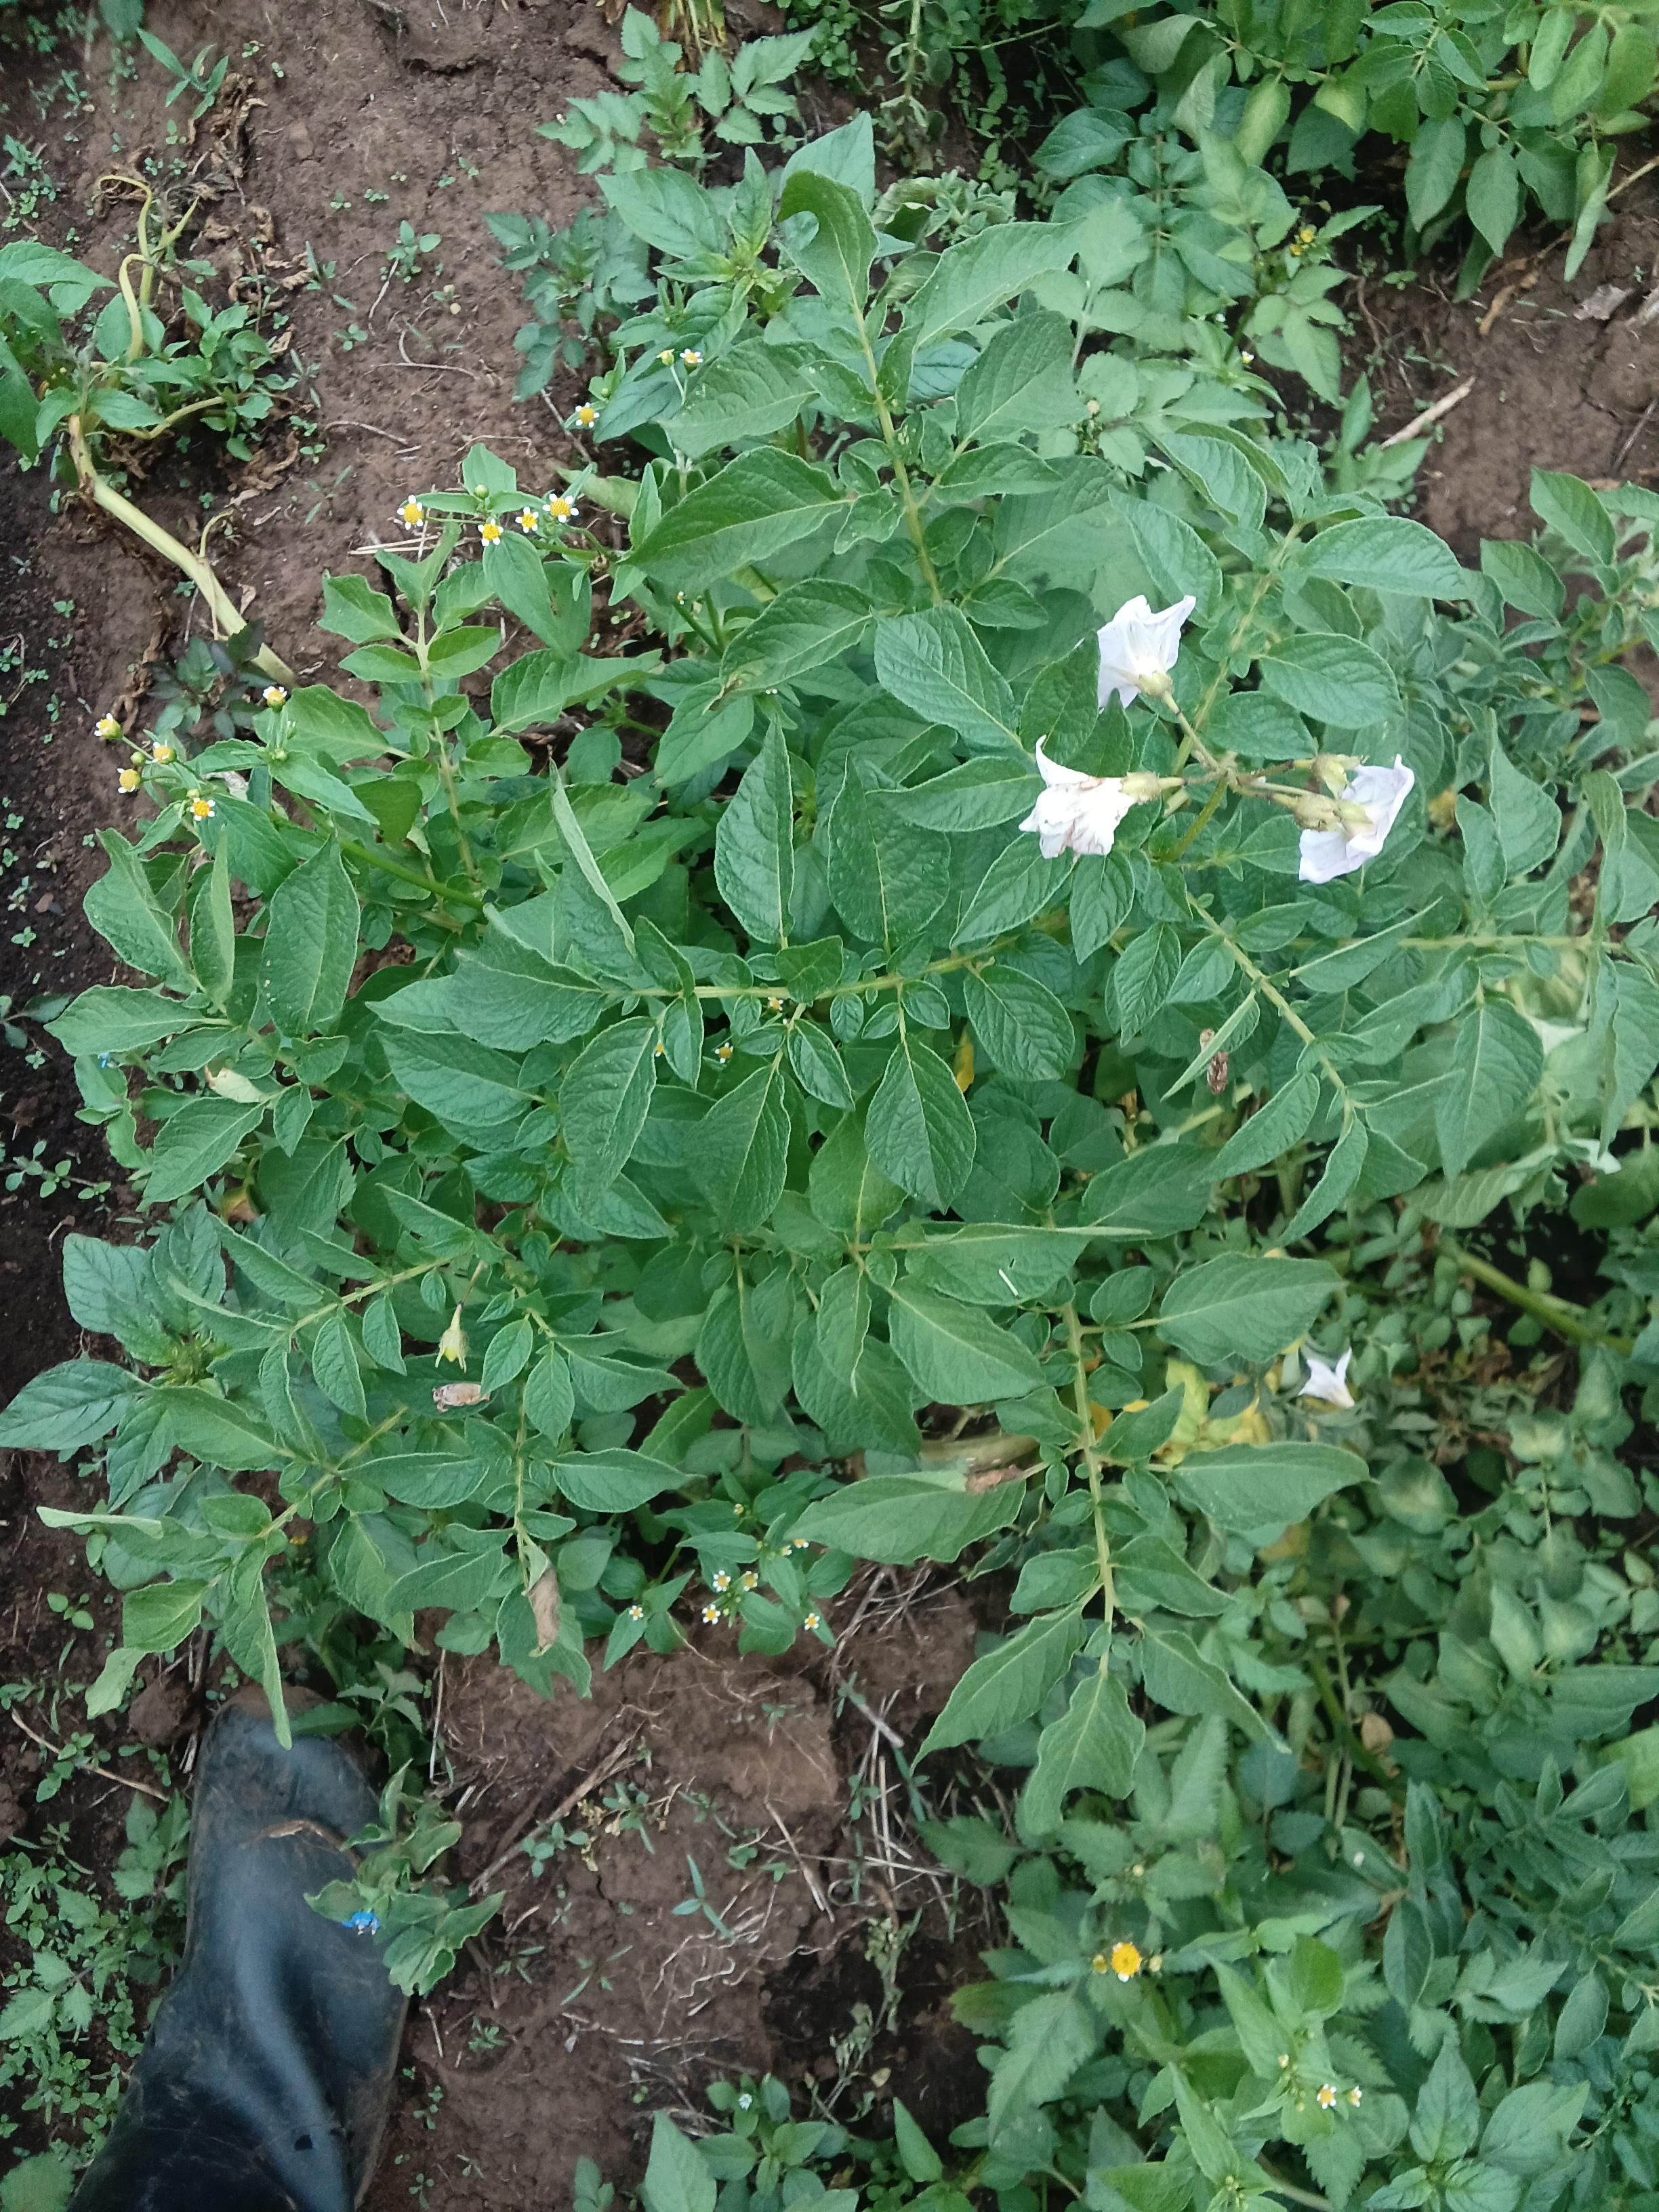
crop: potato
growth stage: flowering
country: Kenya
